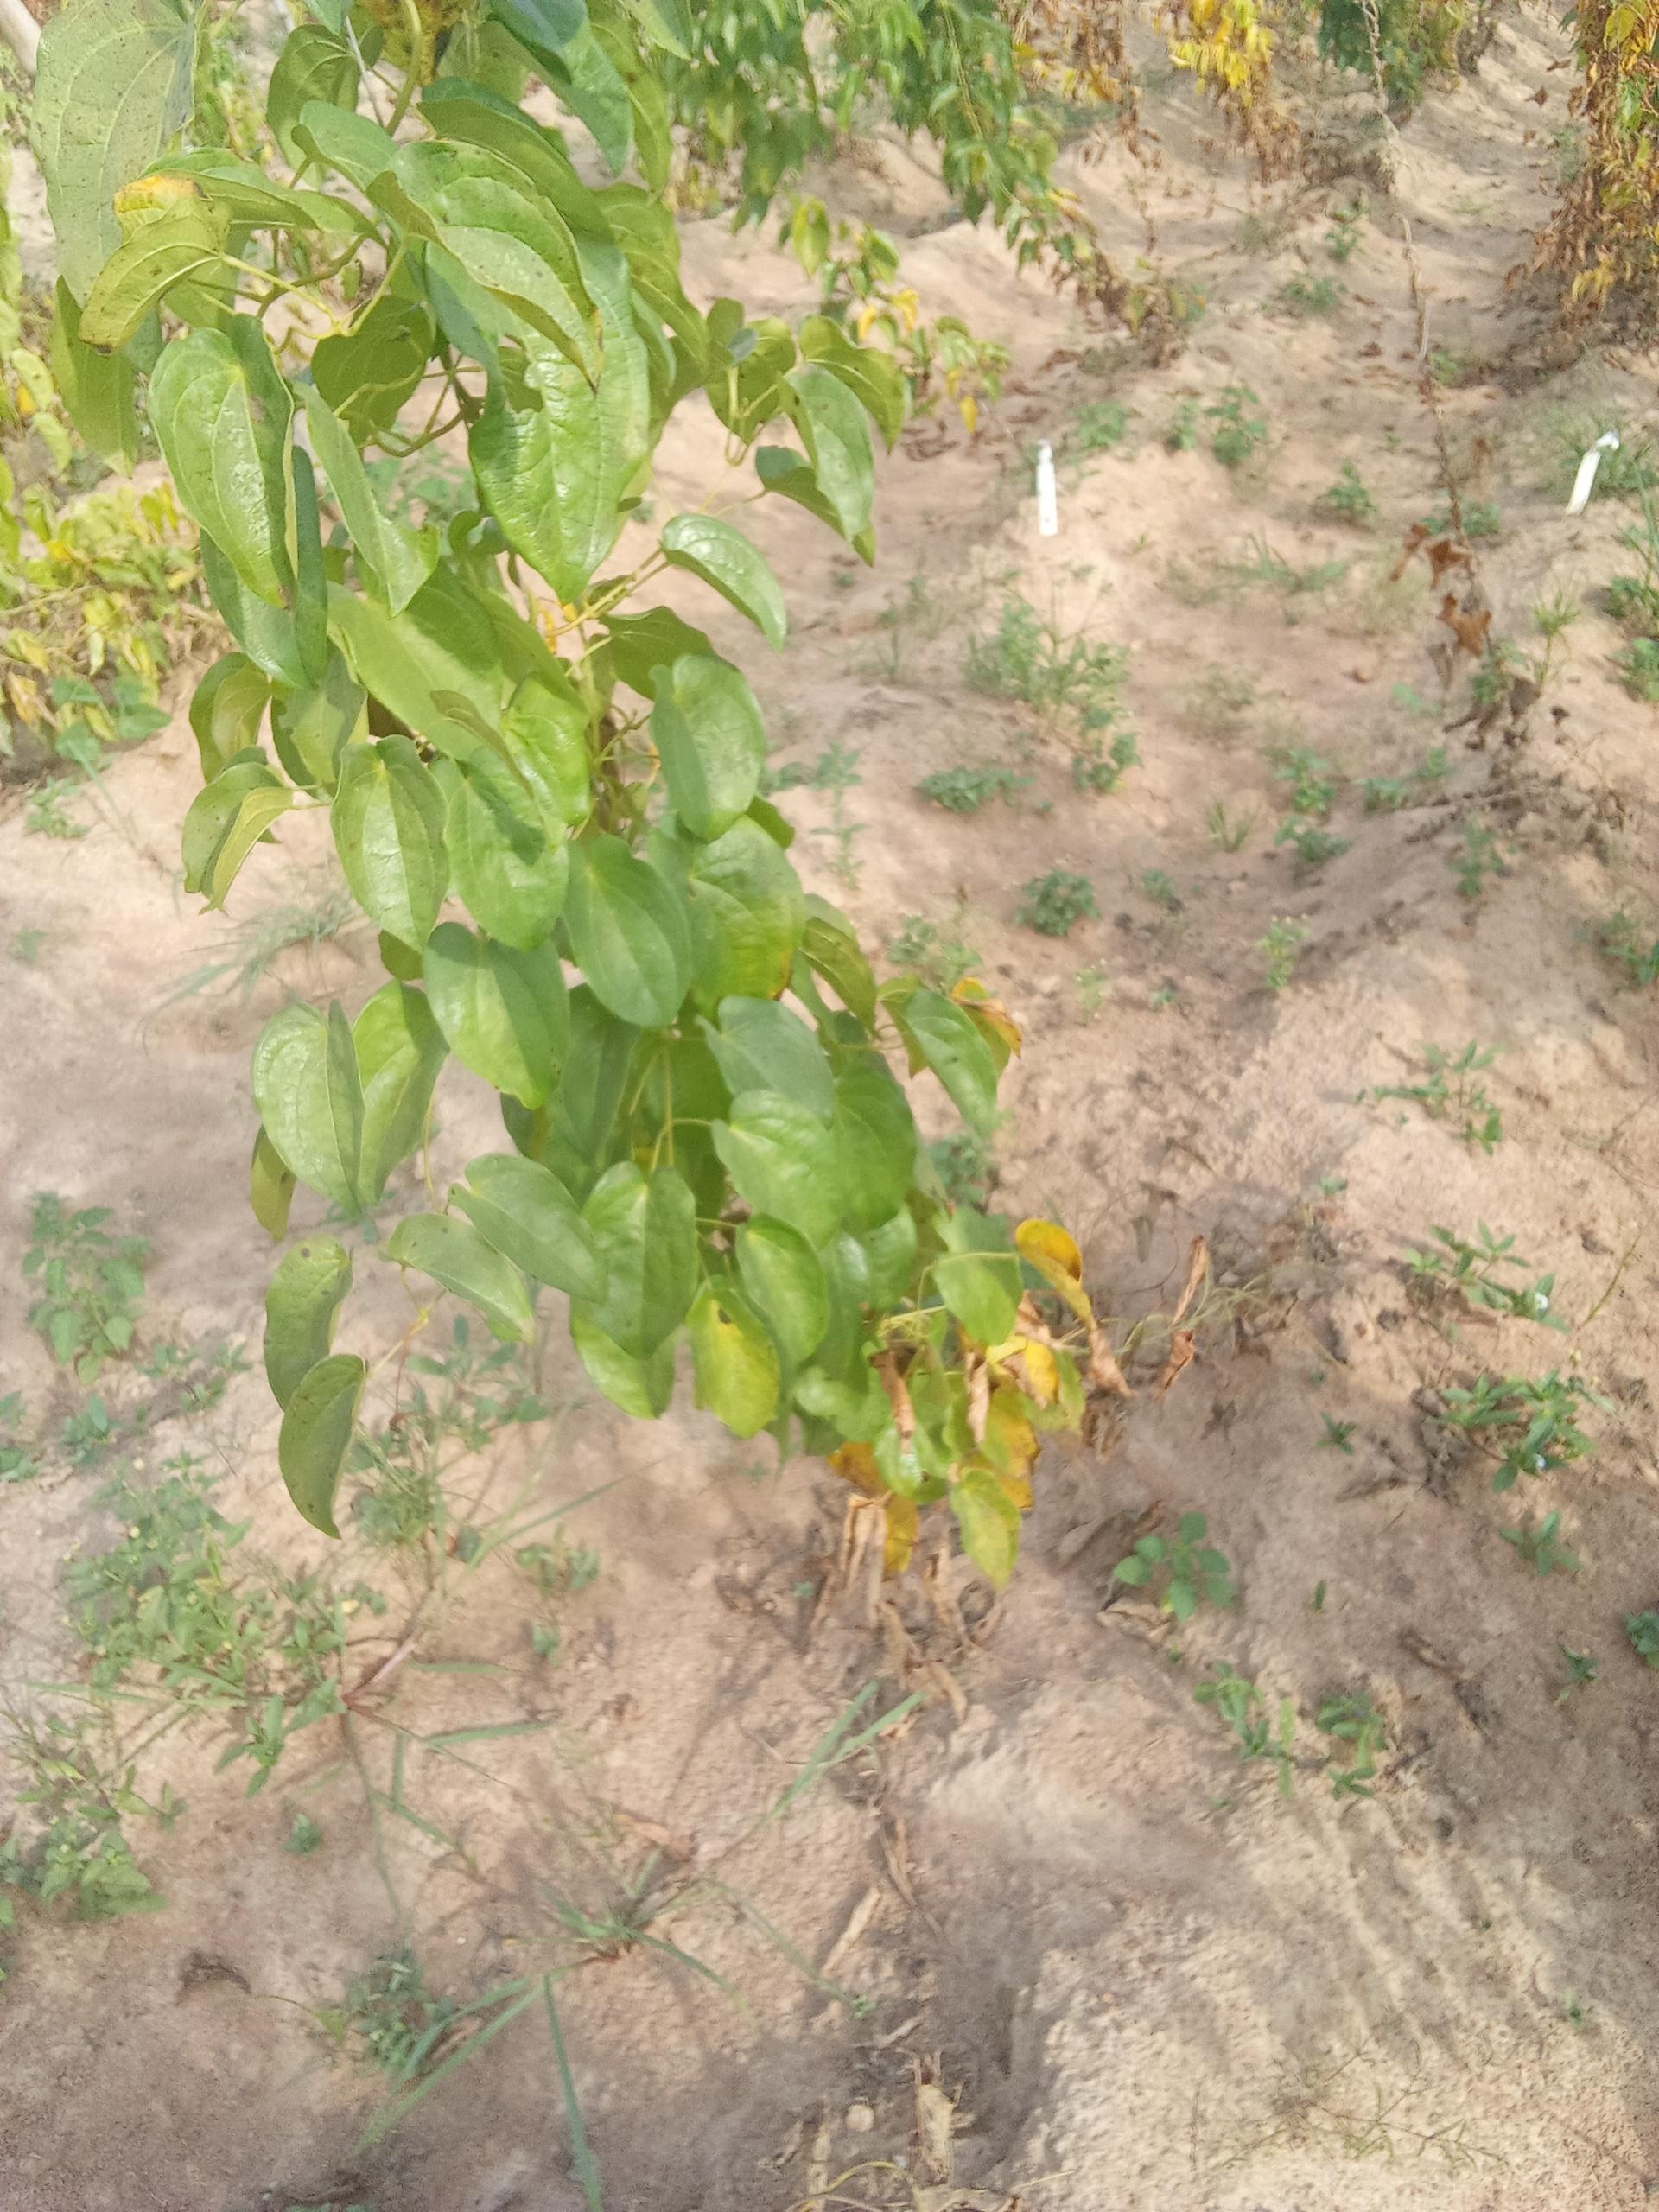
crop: yam
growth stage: maturity
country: Nigeria
